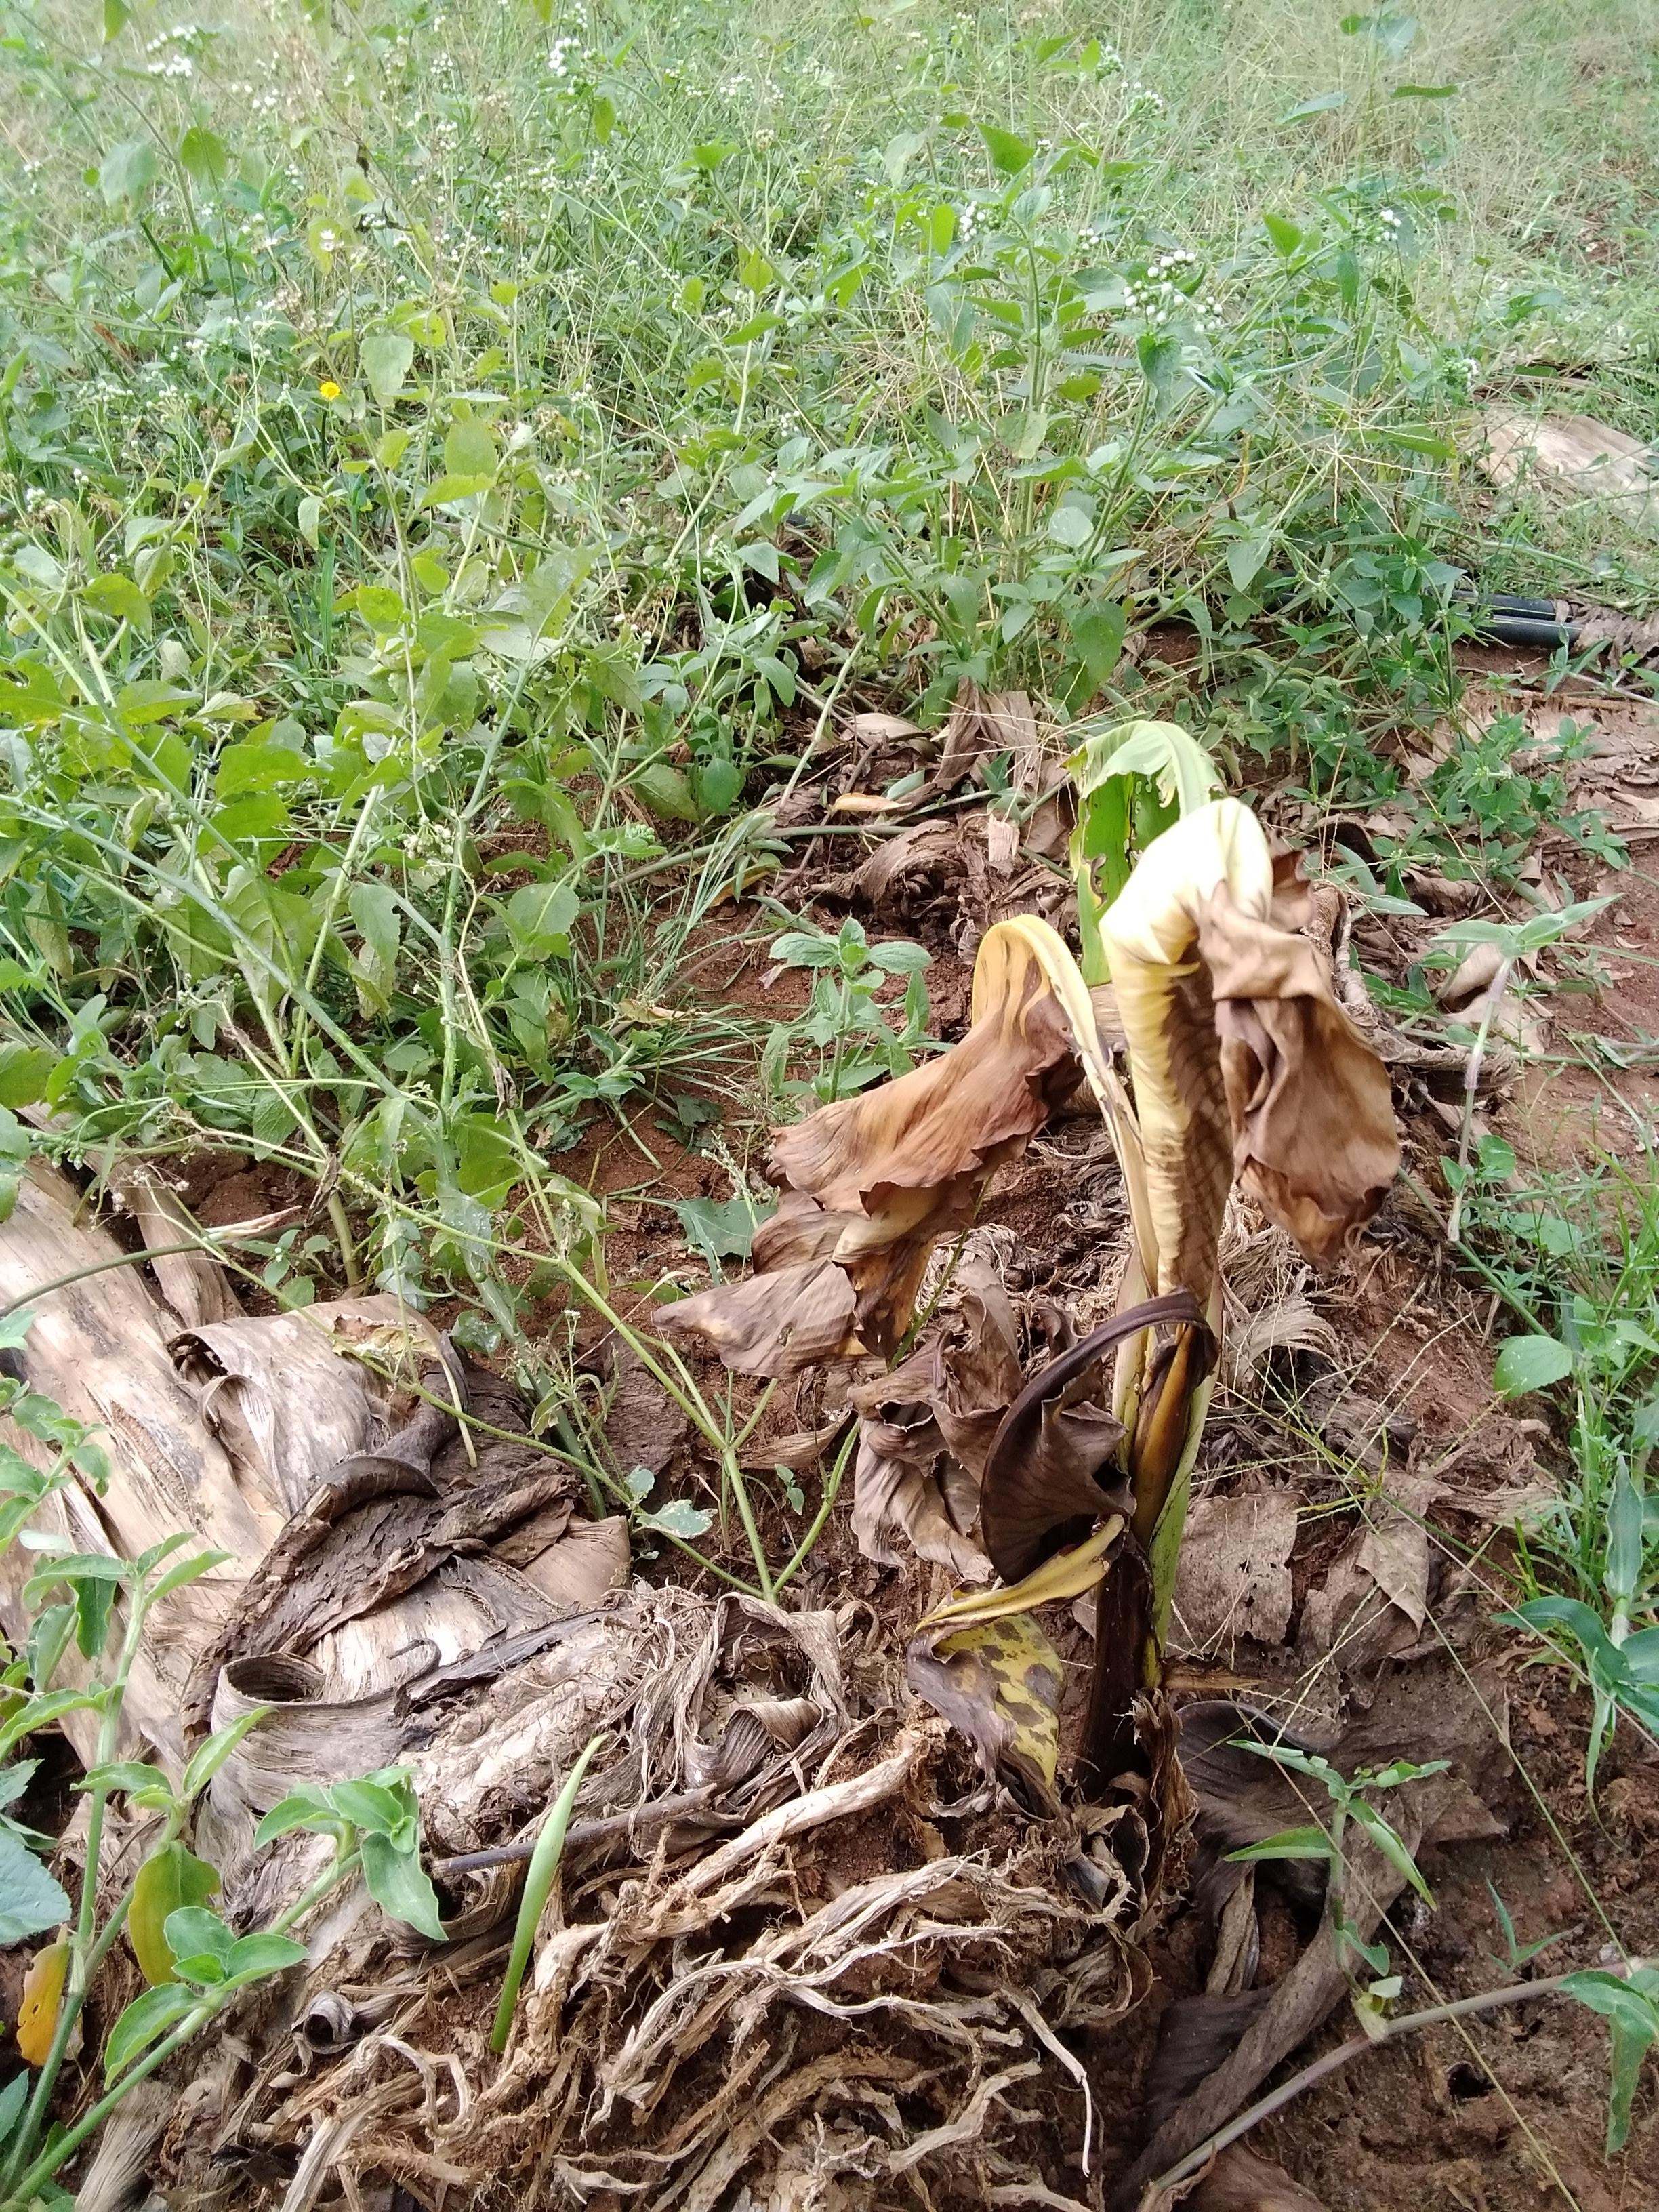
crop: banana
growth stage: vegetative
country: Uganda
